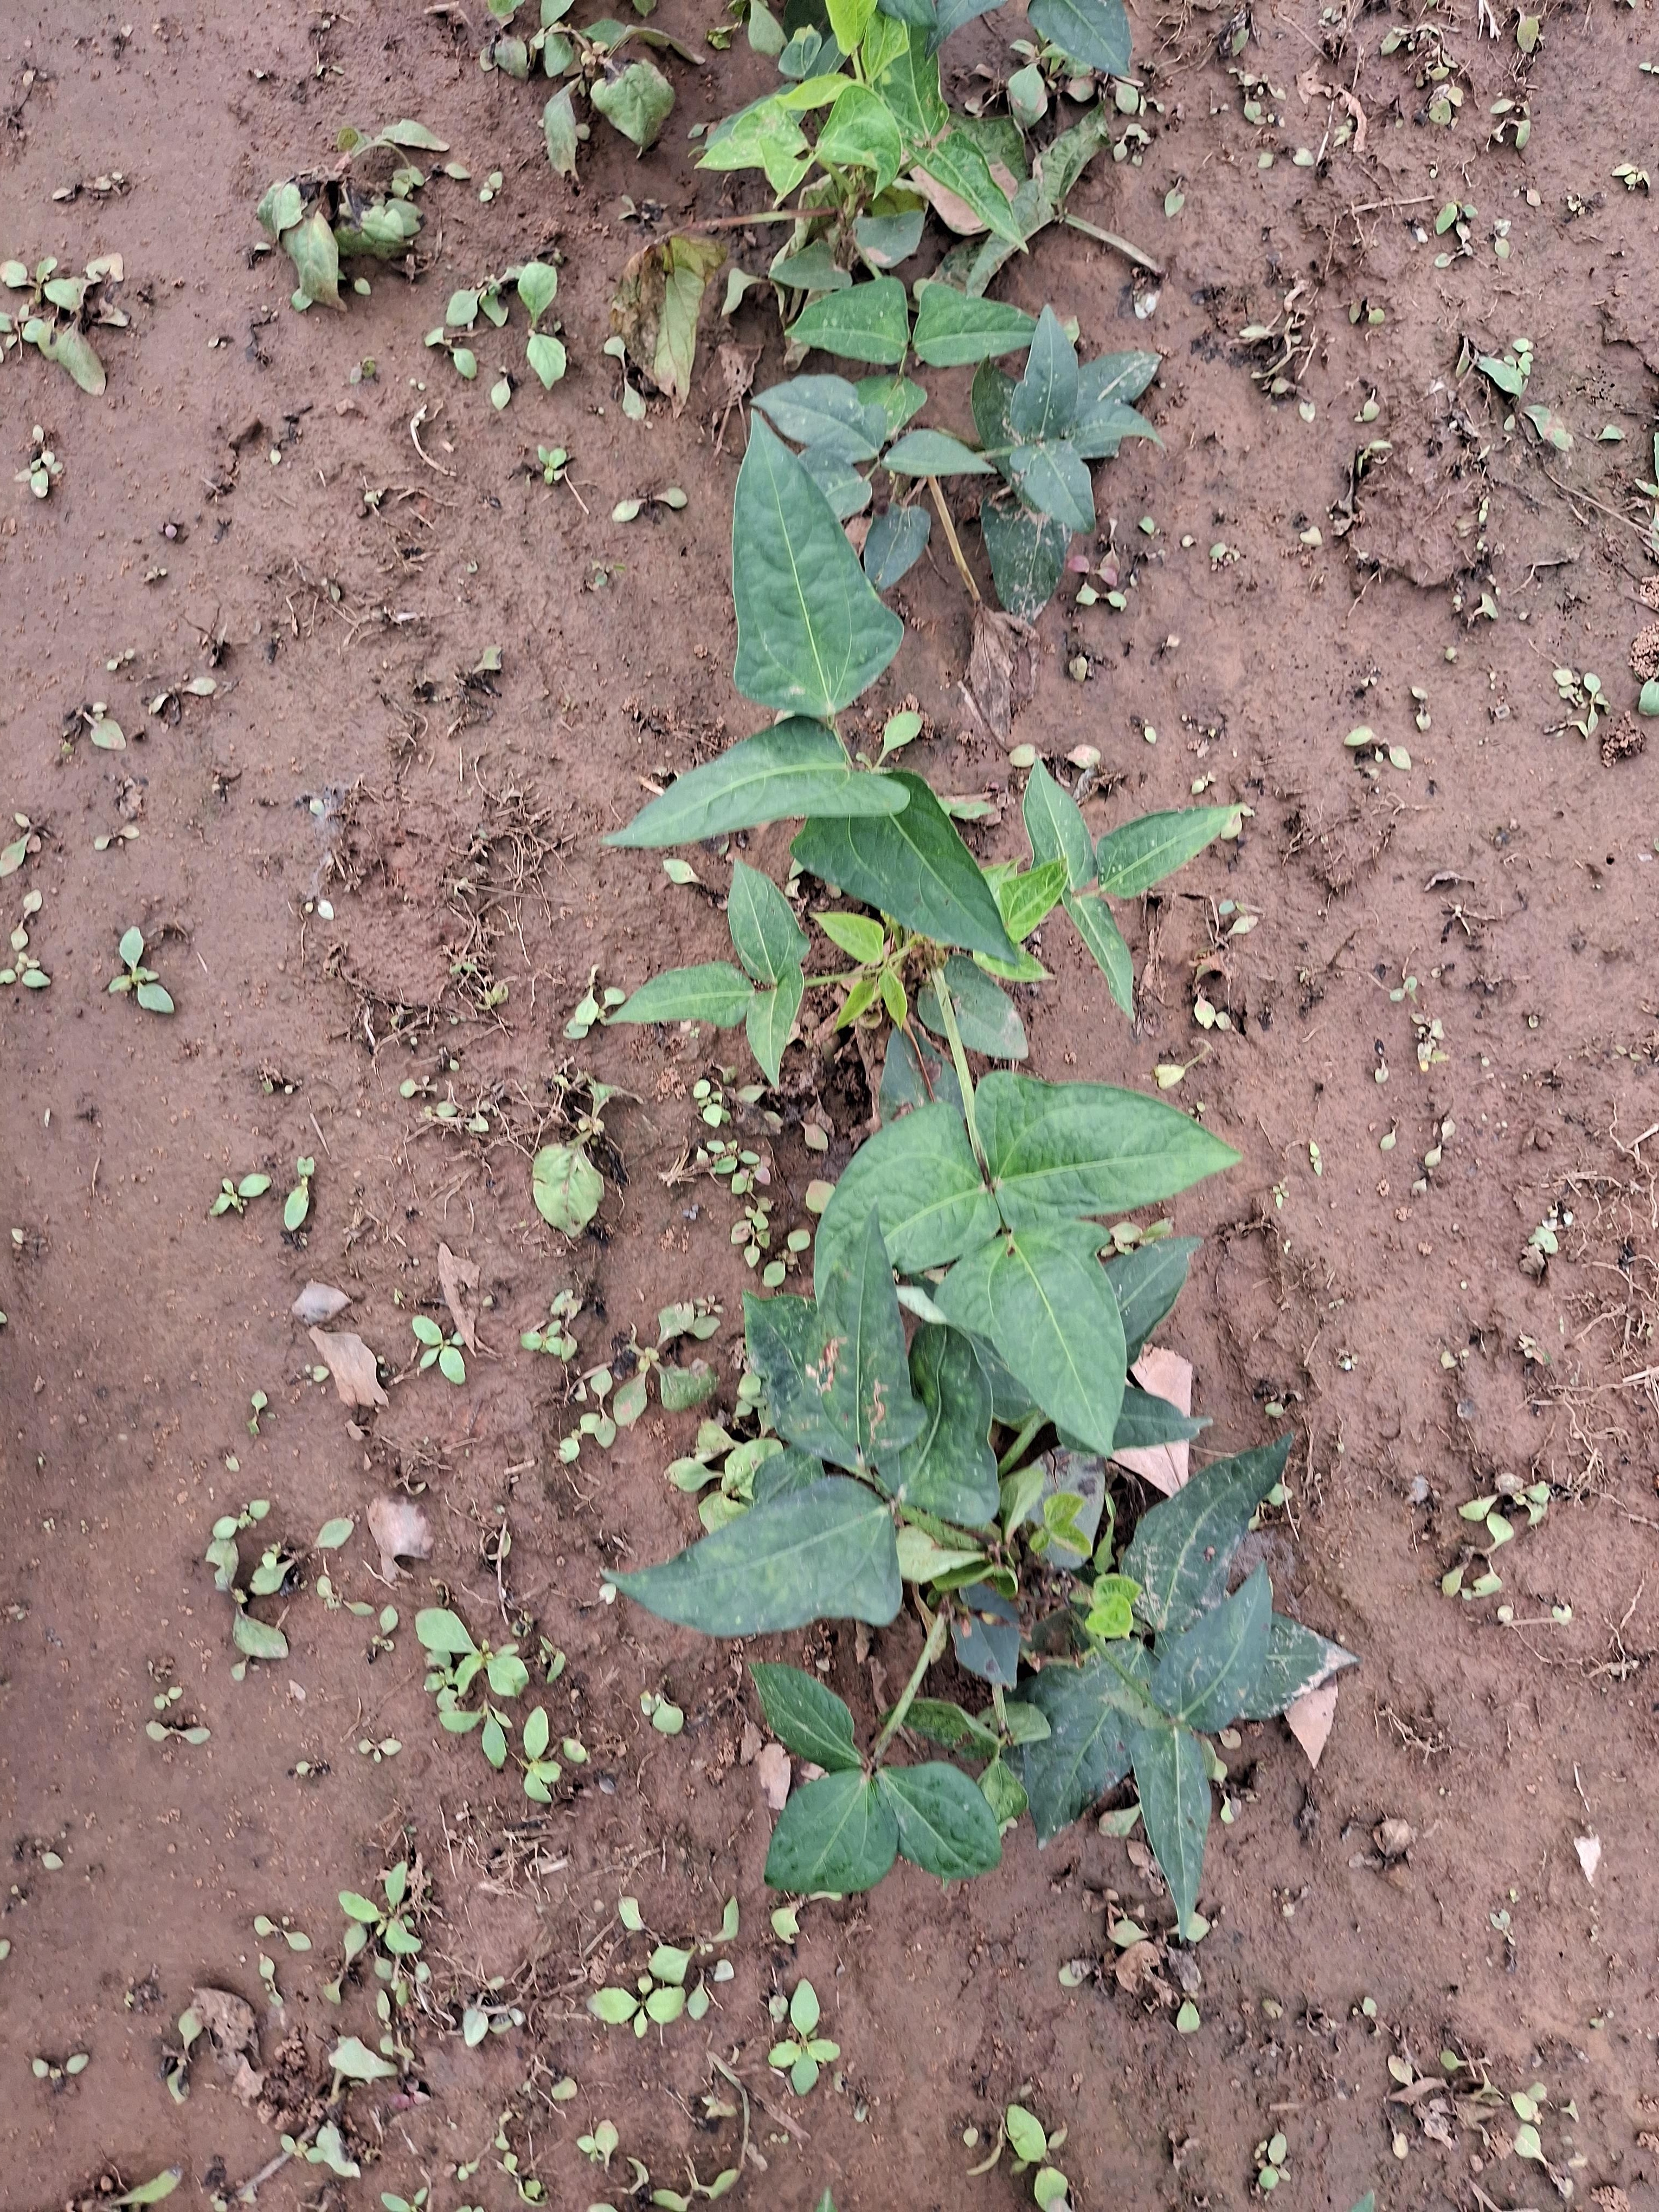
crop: cowpea
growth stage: vegetative
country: Nigeria
